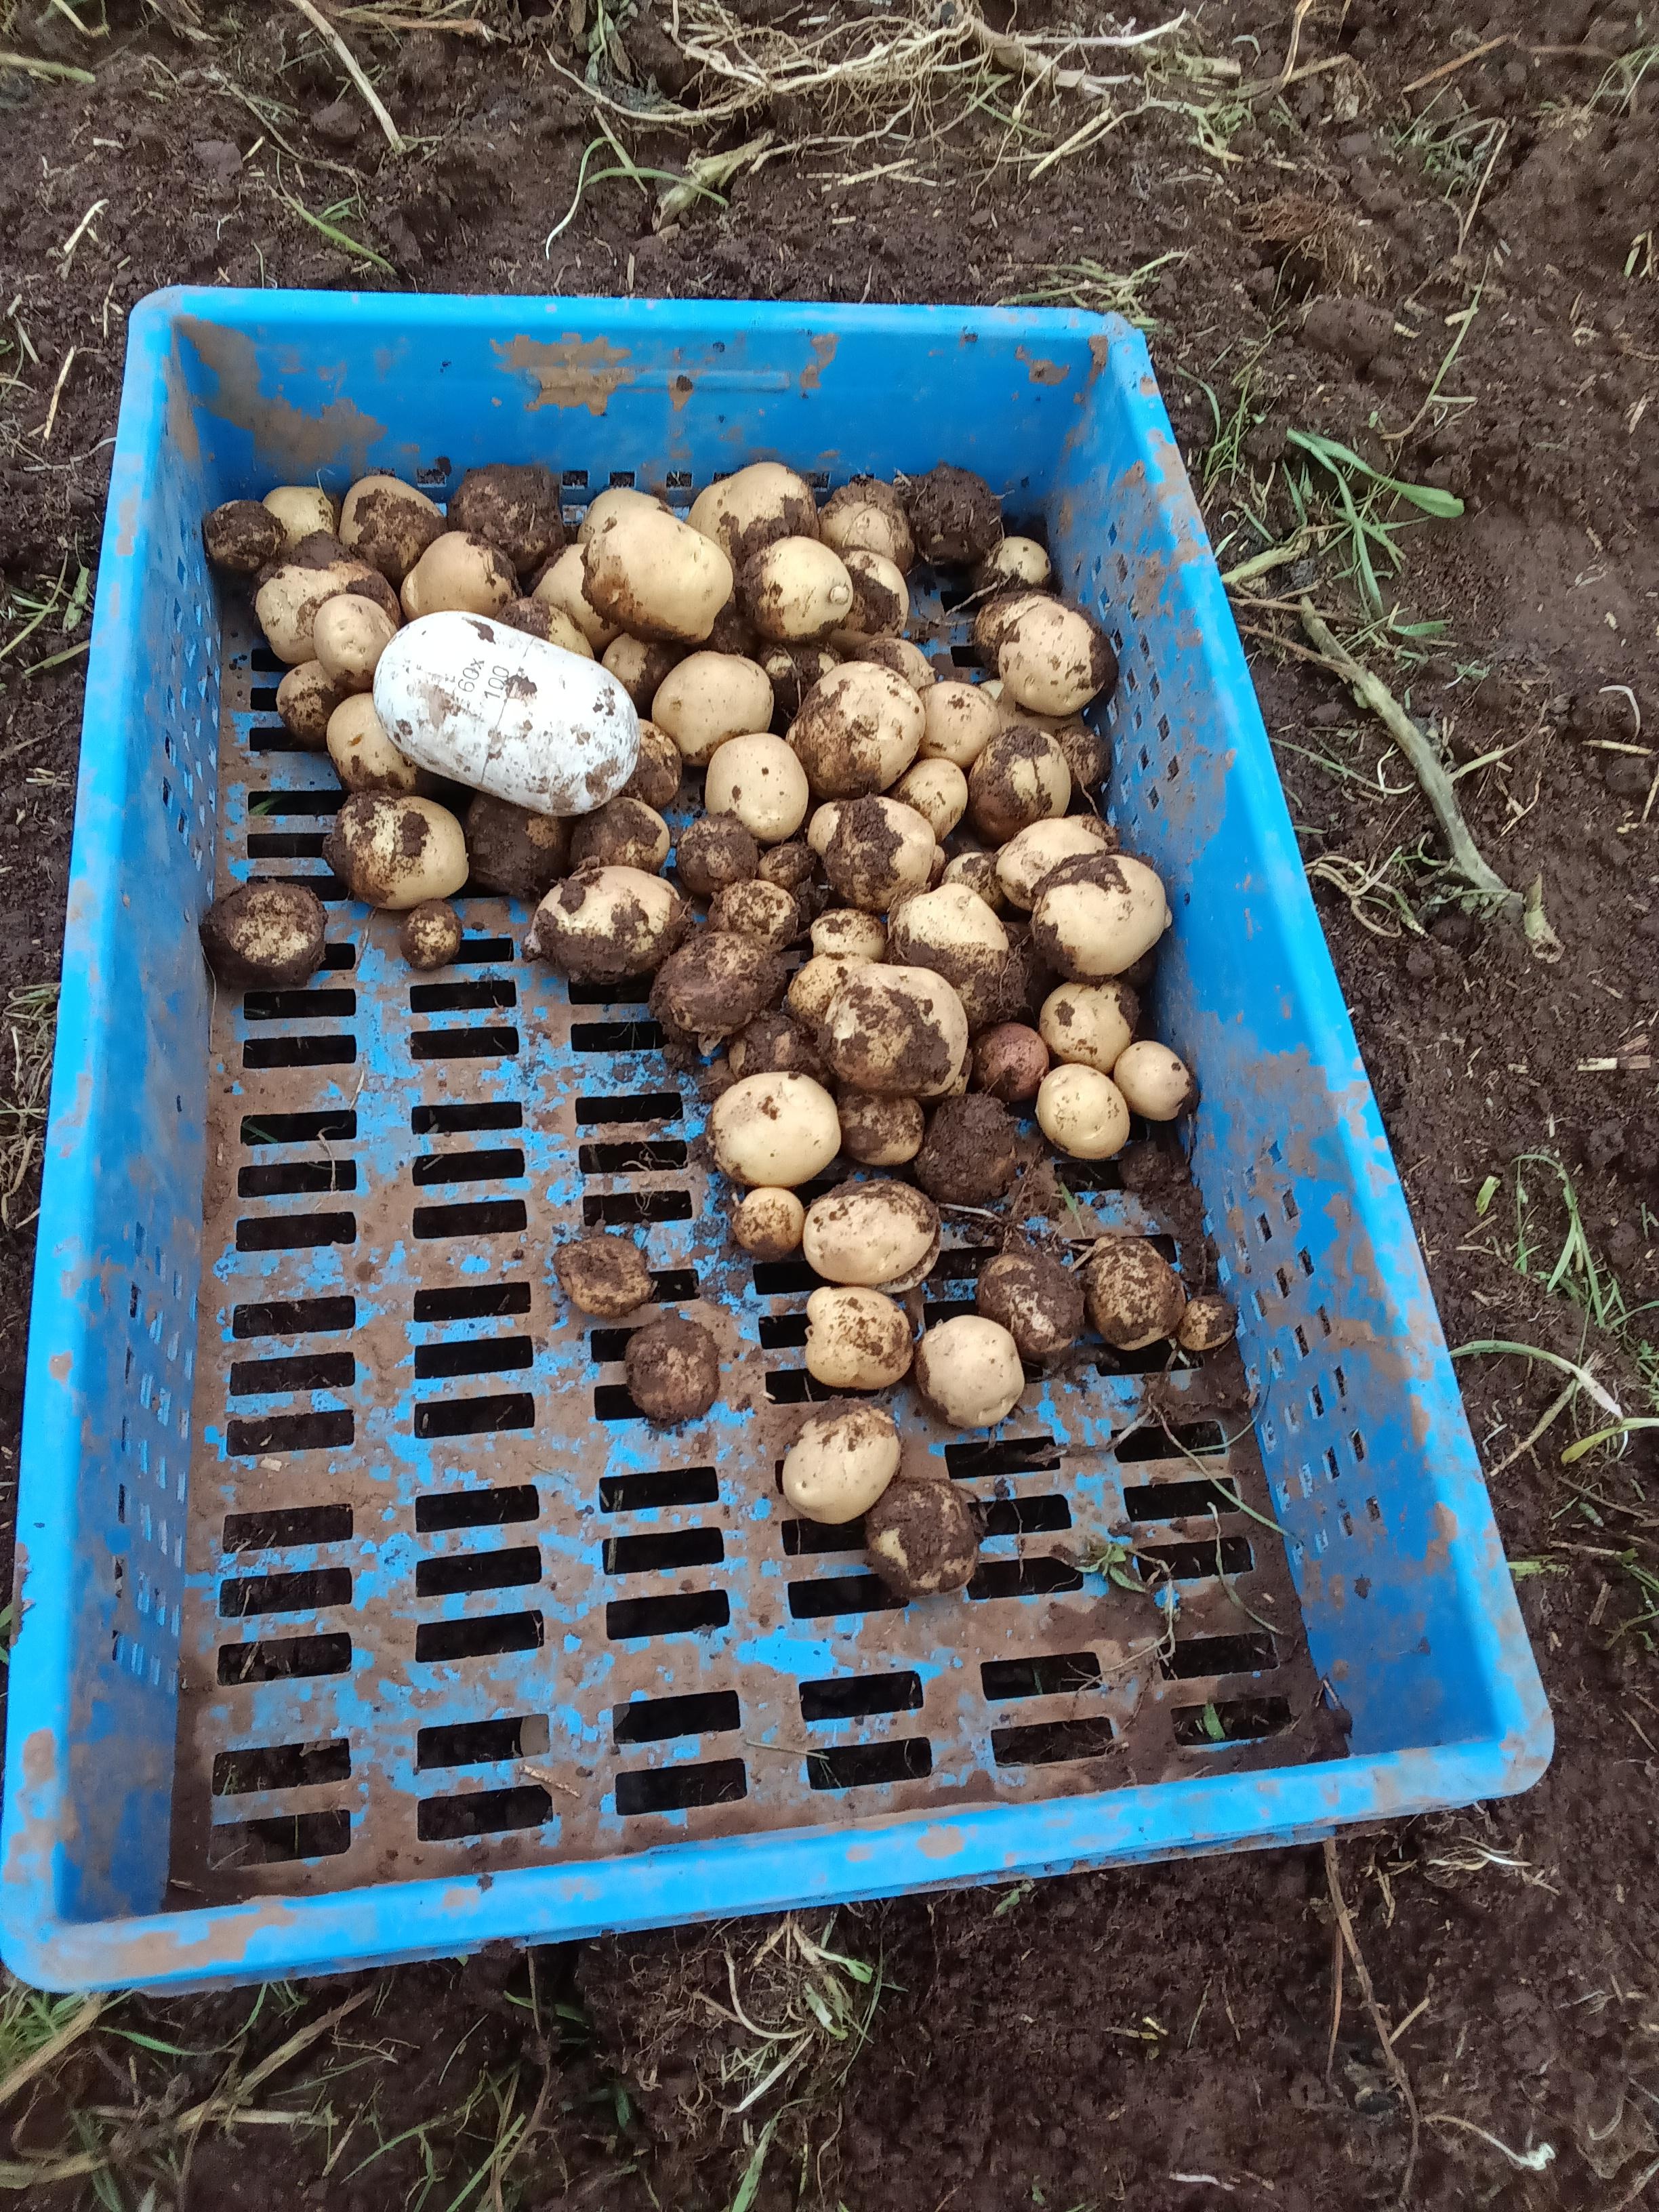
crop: potato
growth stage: harvest
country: Kenya
